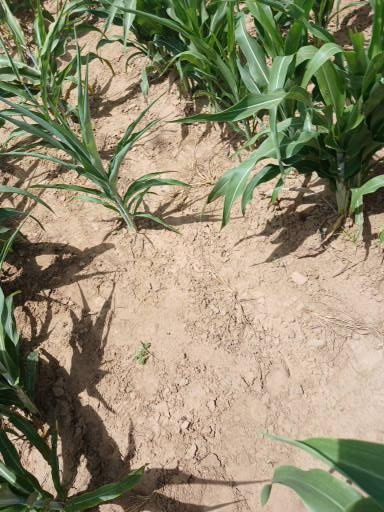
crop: sorghum
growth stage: vegetative
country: Senegal
